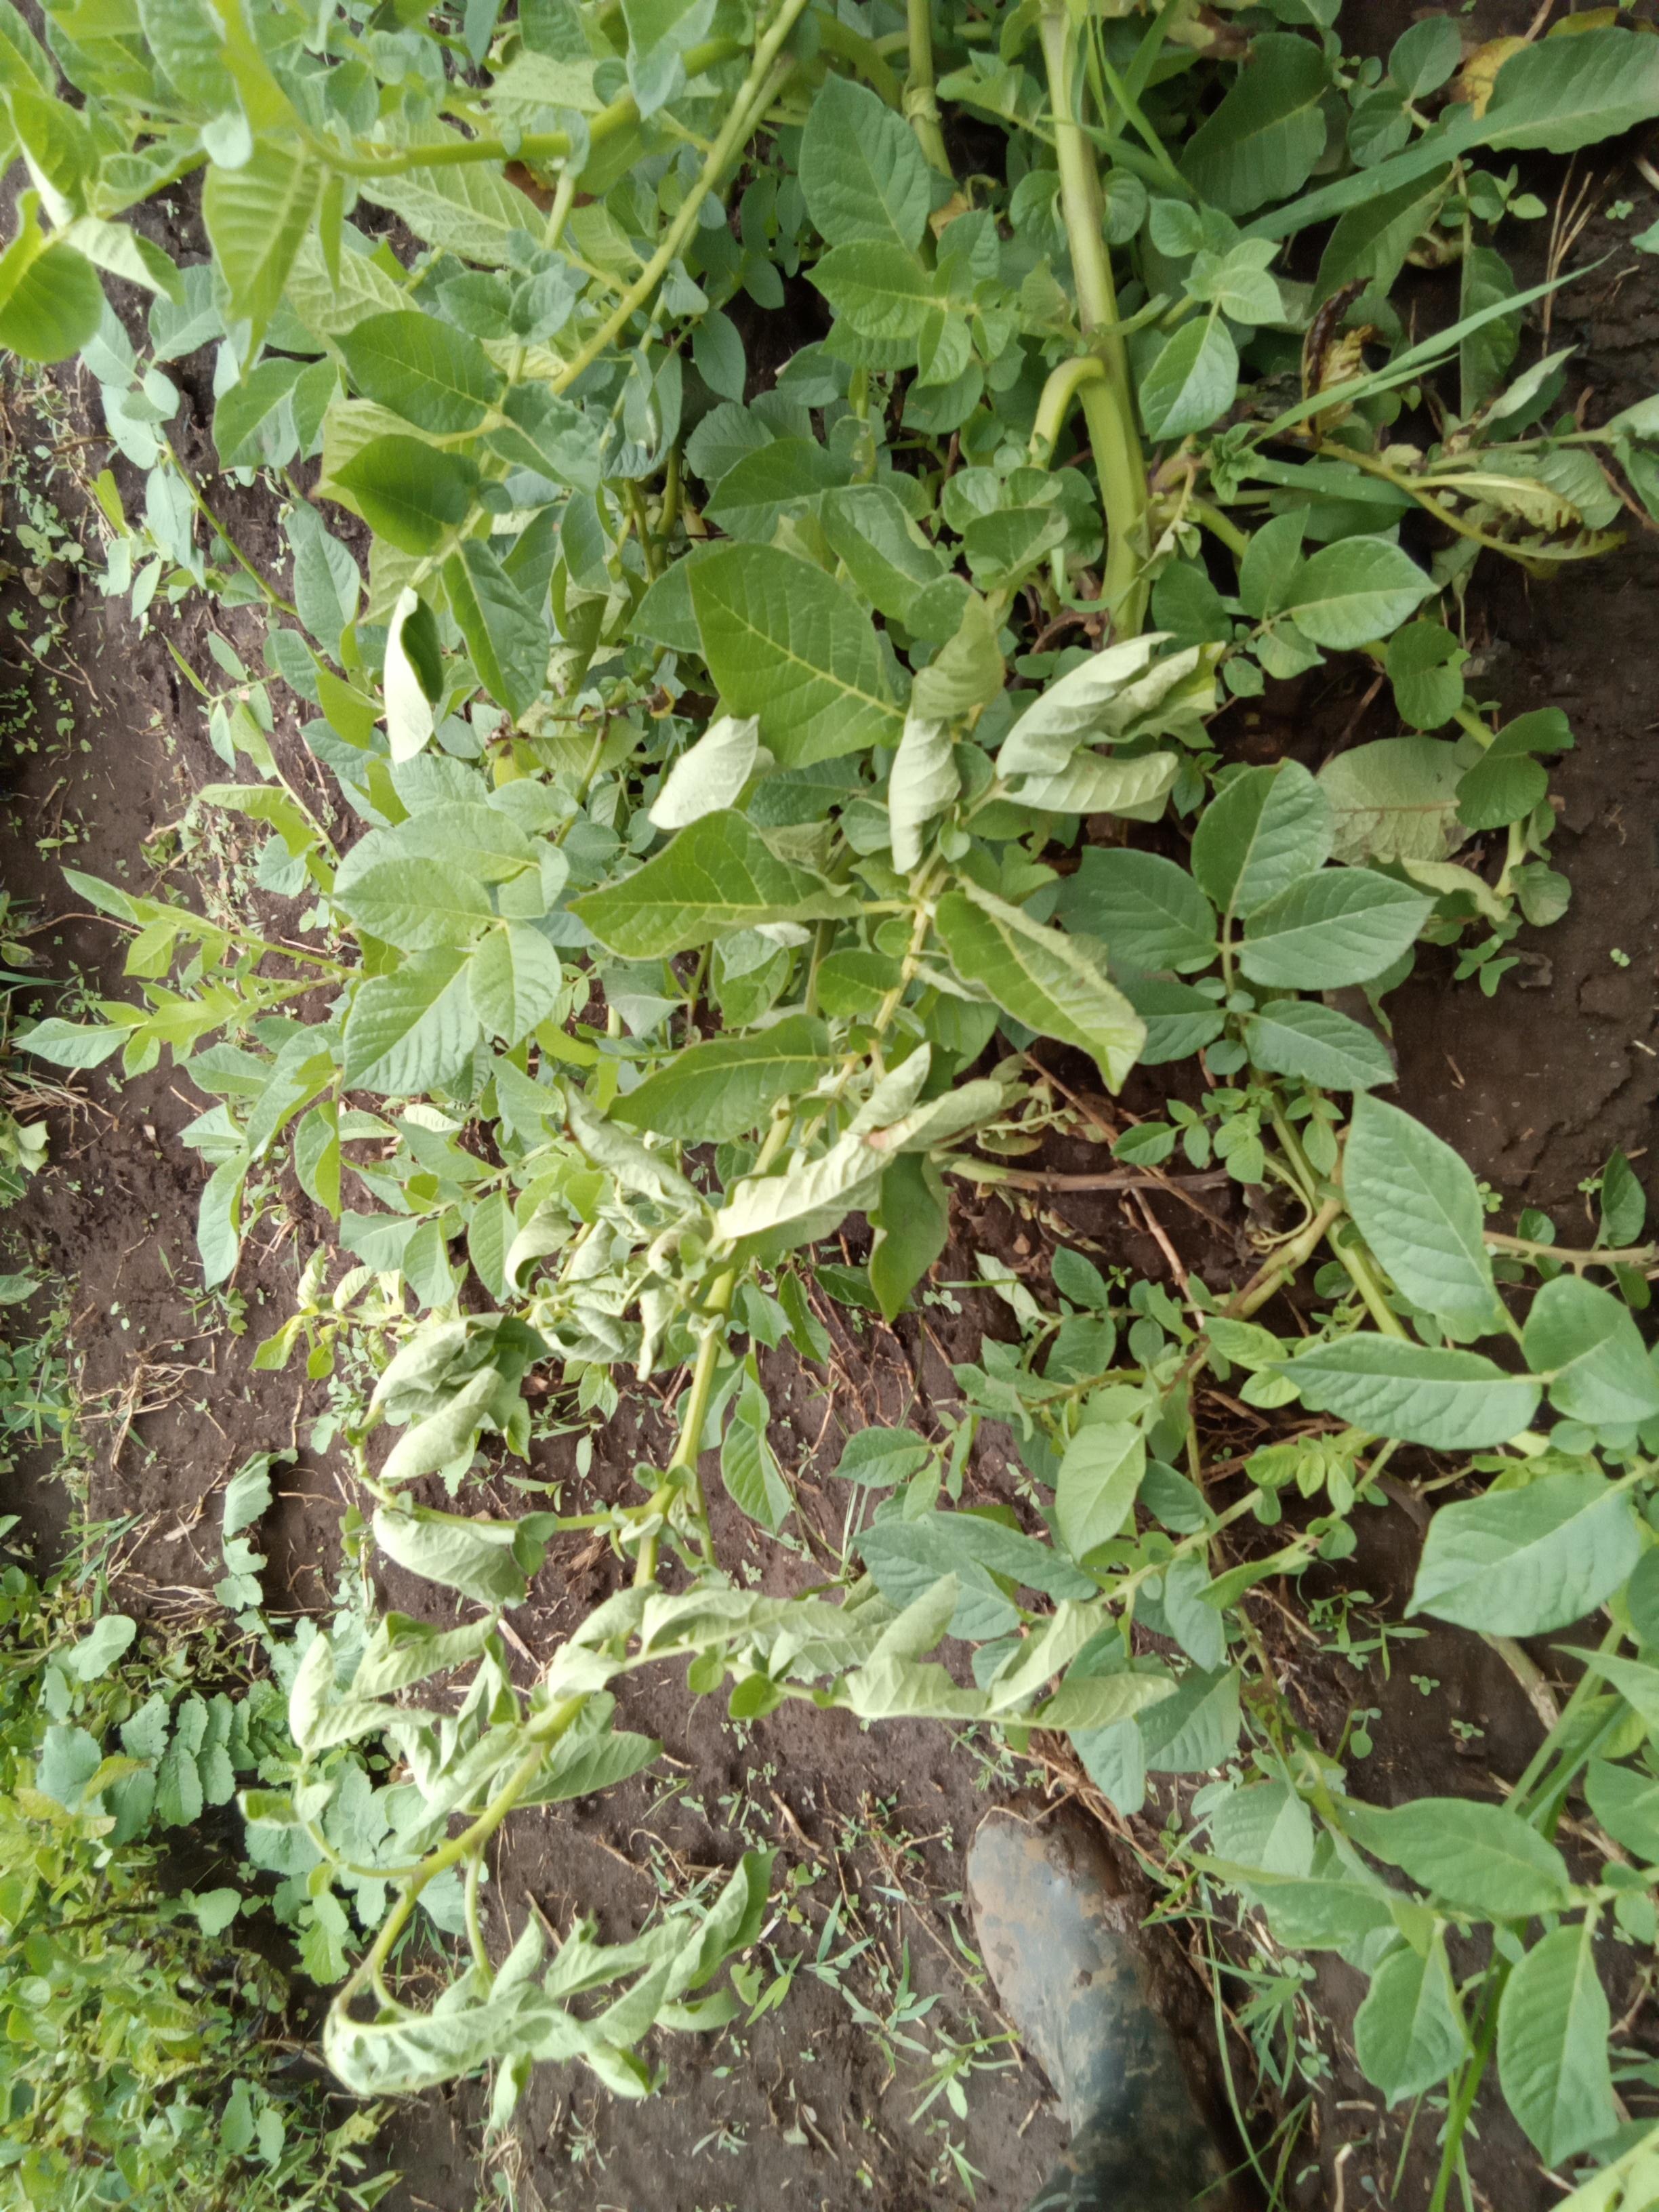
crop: potato
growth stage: vegetative
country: Kenya
